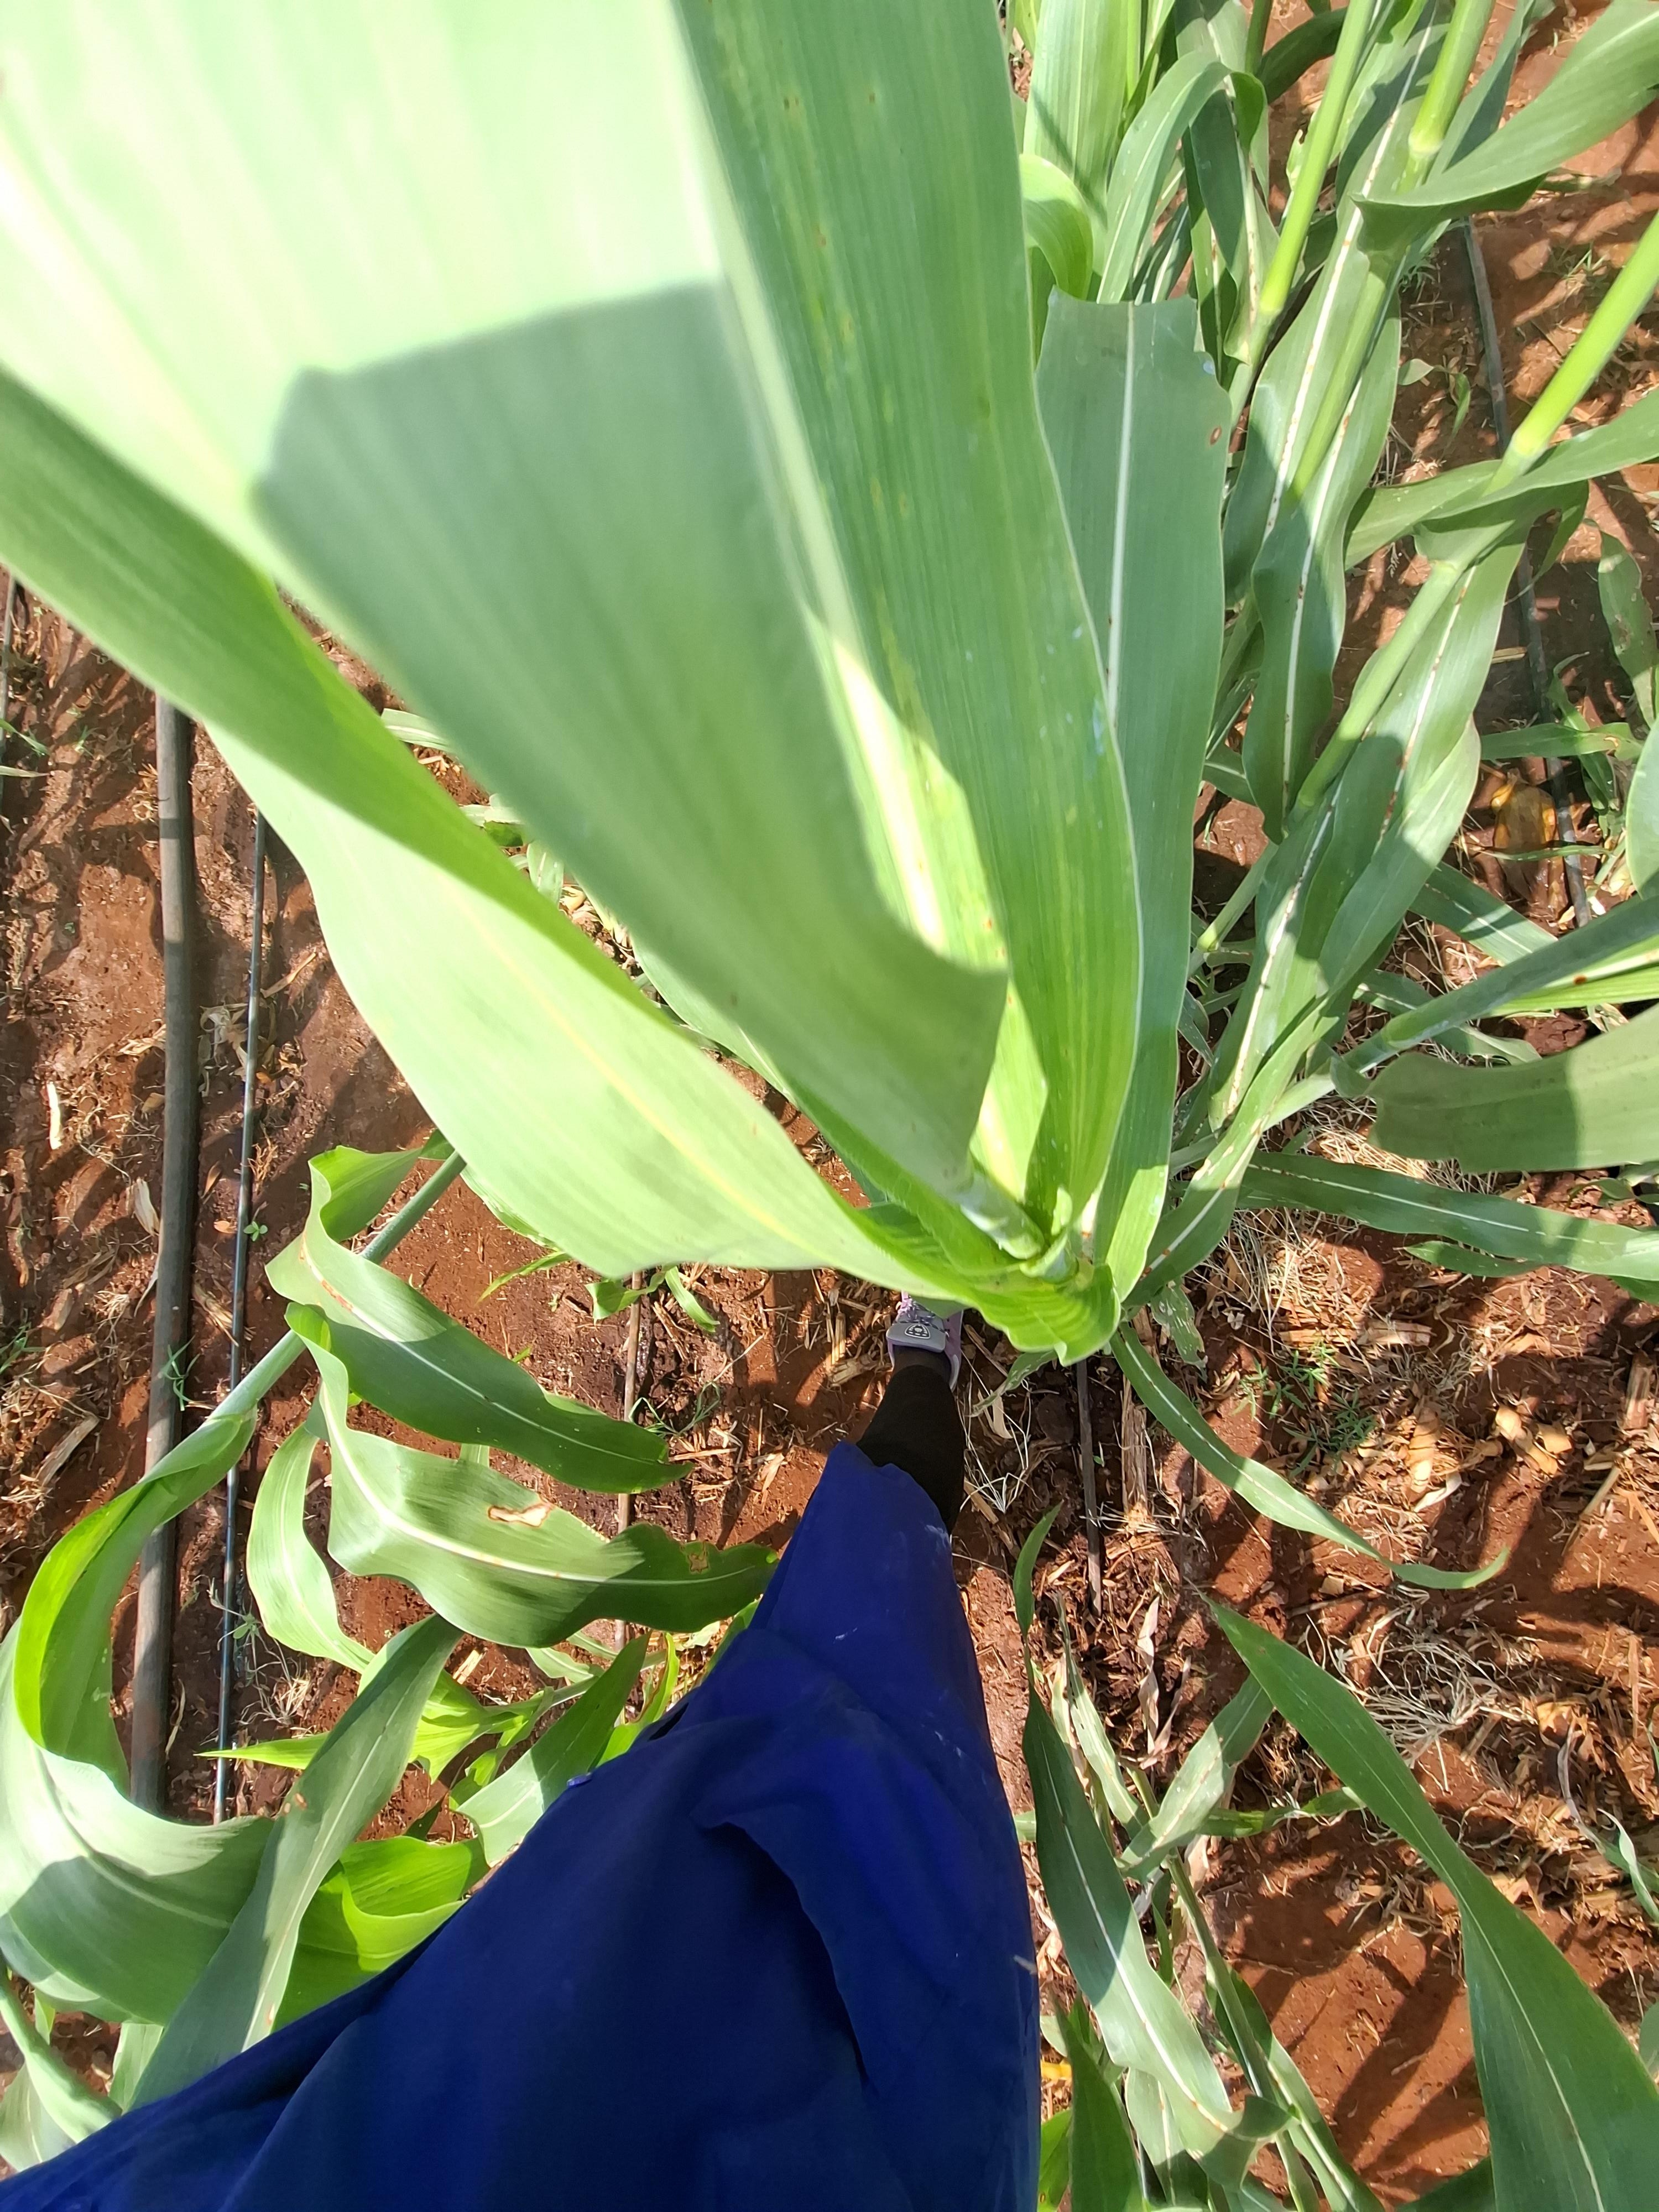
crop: sorghum
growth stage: vegetative
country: Kenya
